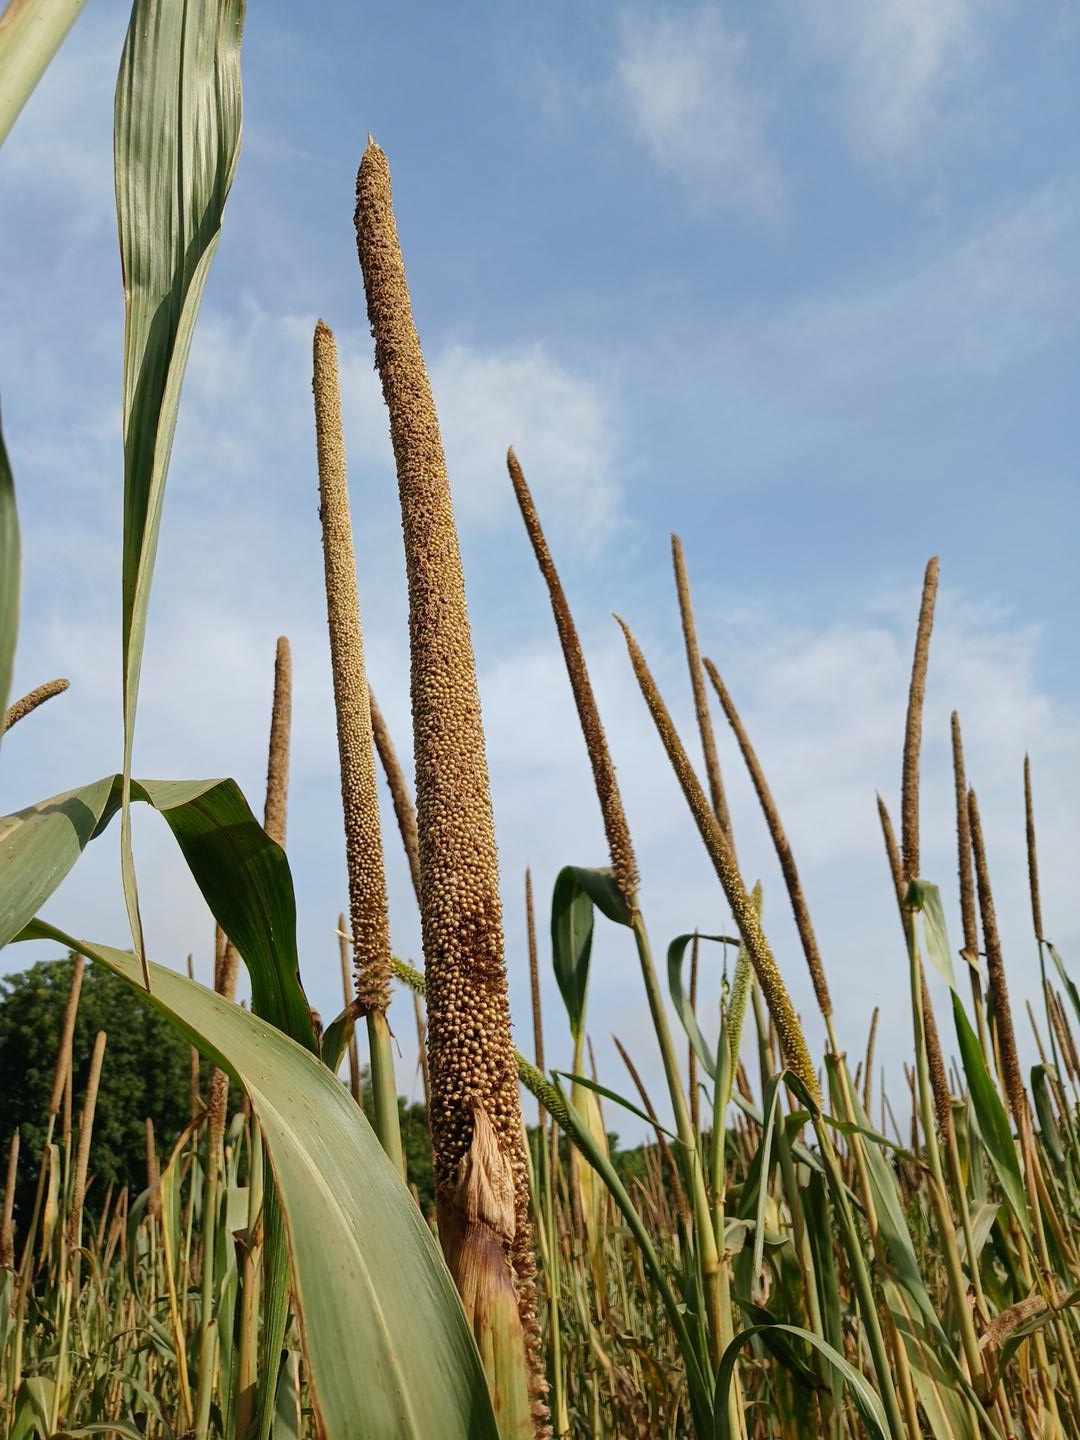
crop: pearl millet
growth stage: maturity
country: Senegal
